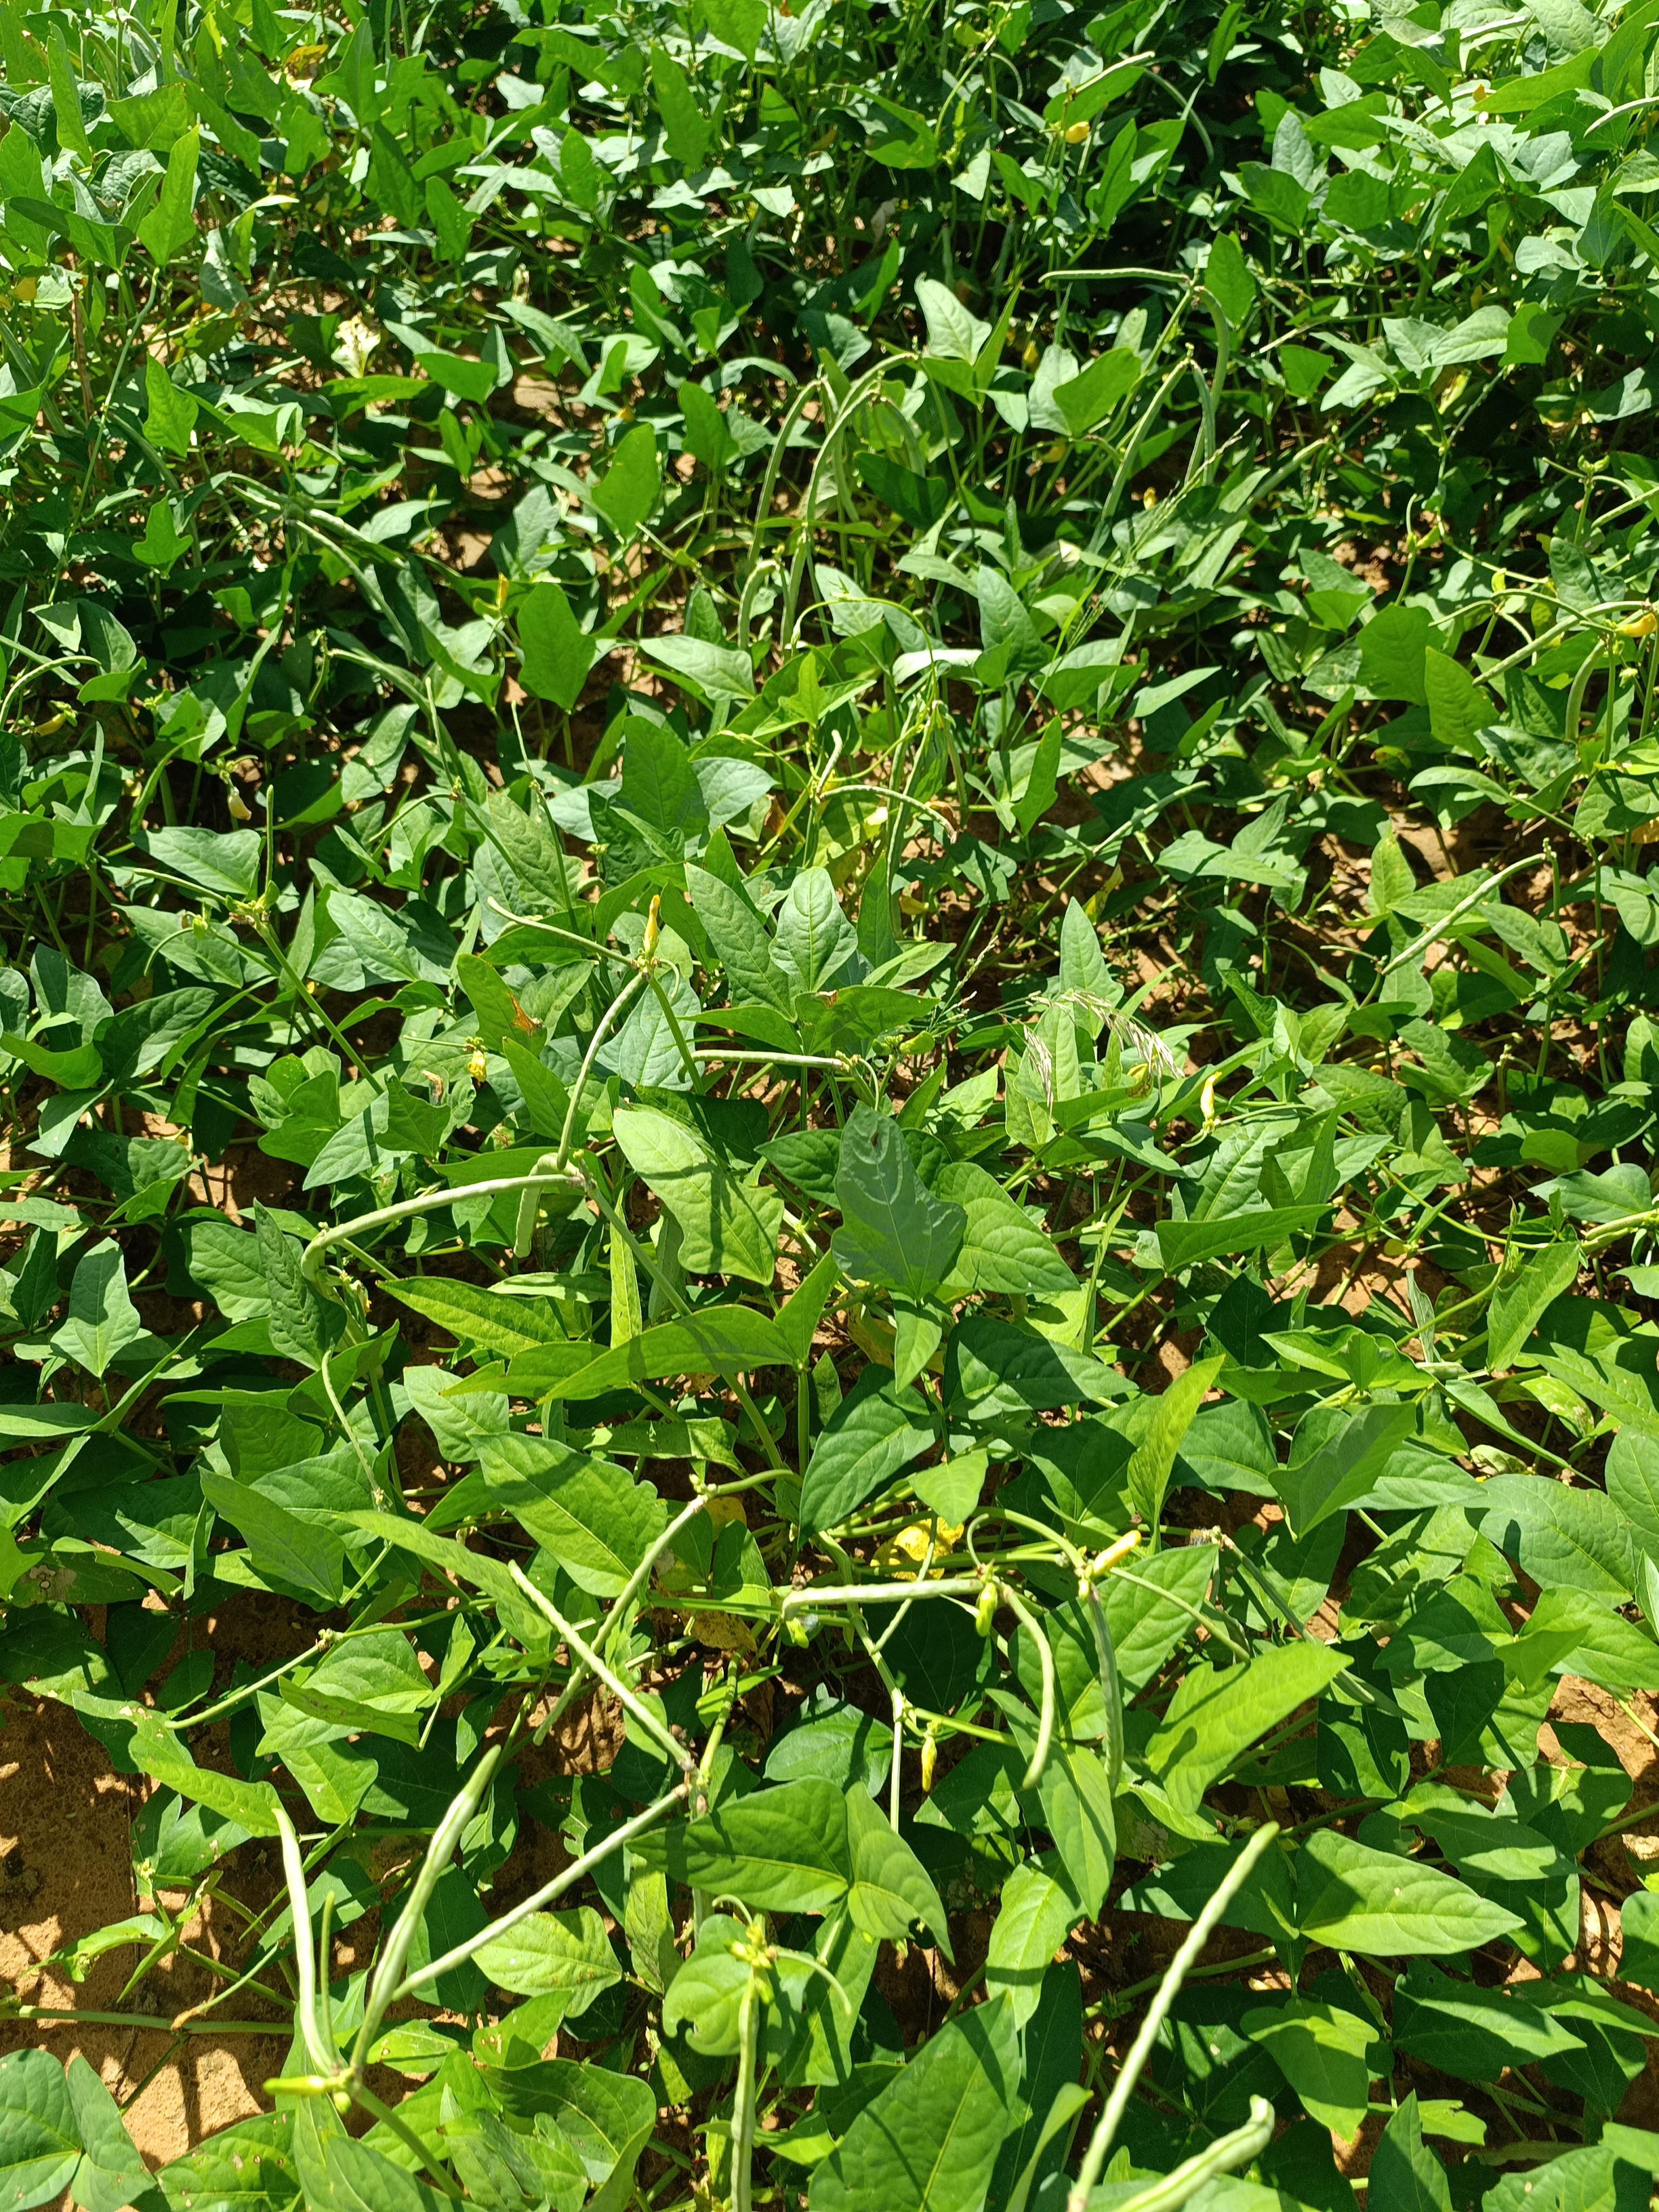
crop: cowpea
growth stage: maturity
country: Nigeria
